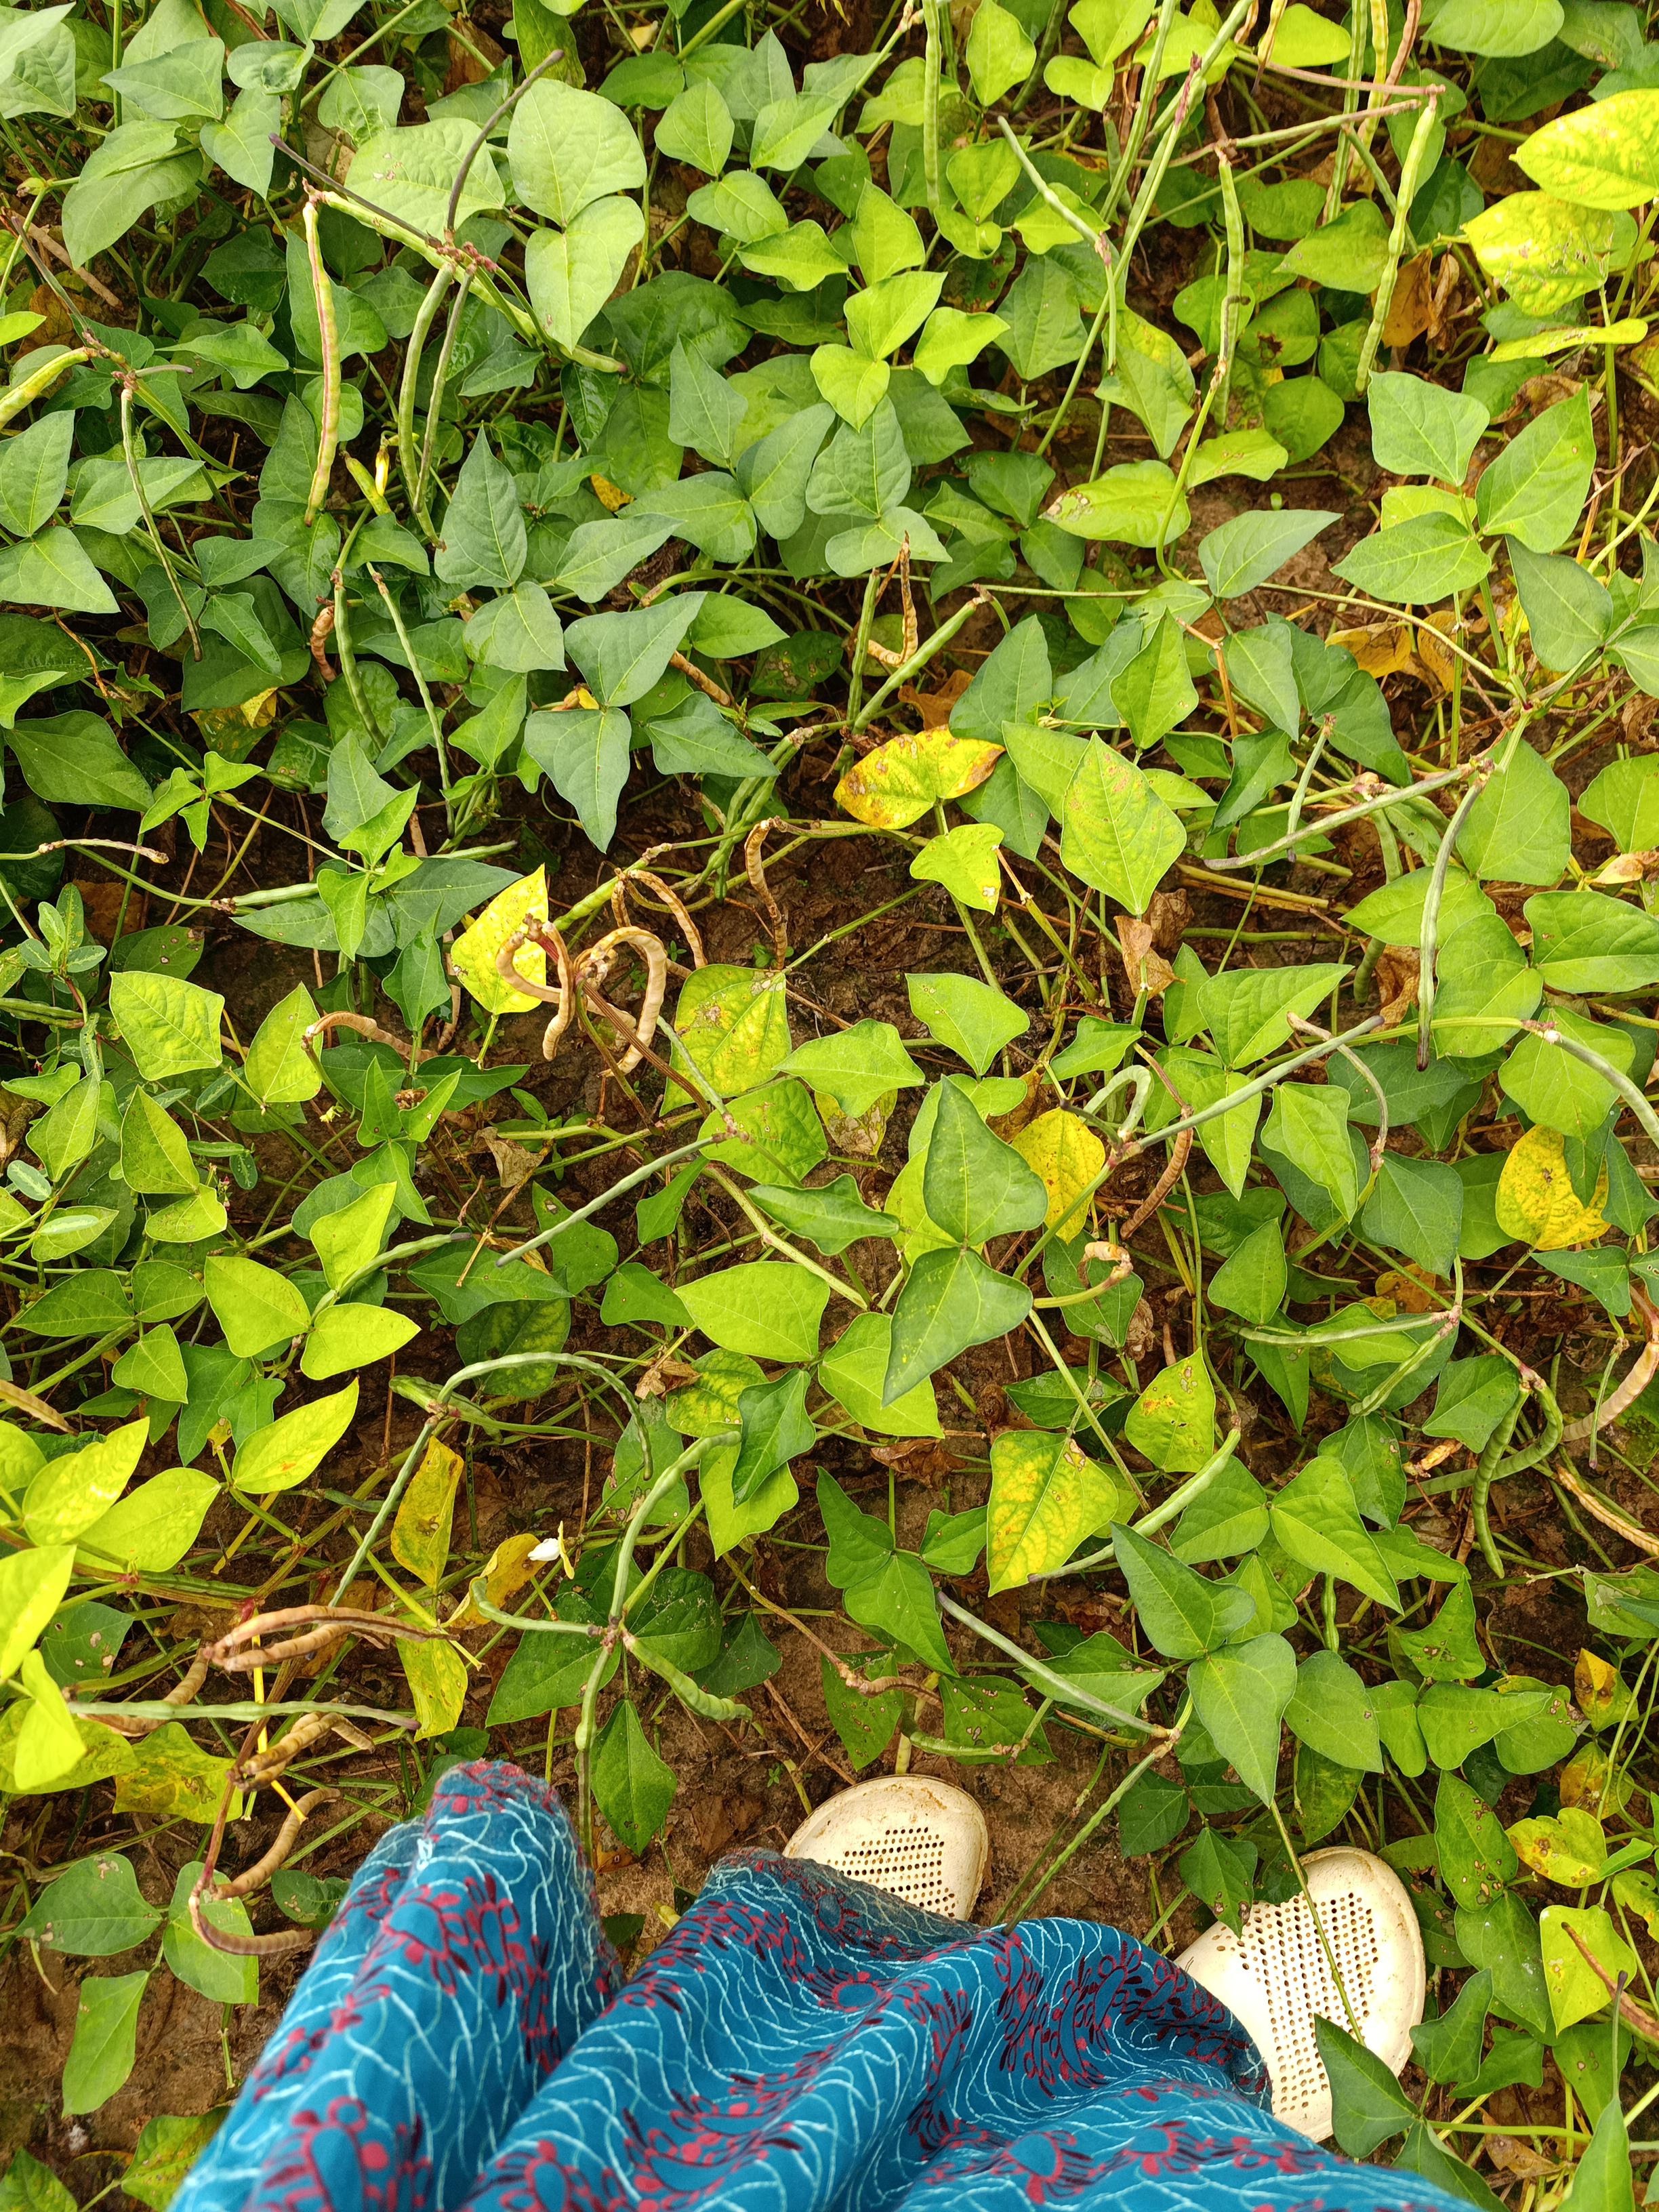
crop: cowpea
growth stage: maturity
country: Nigeria
